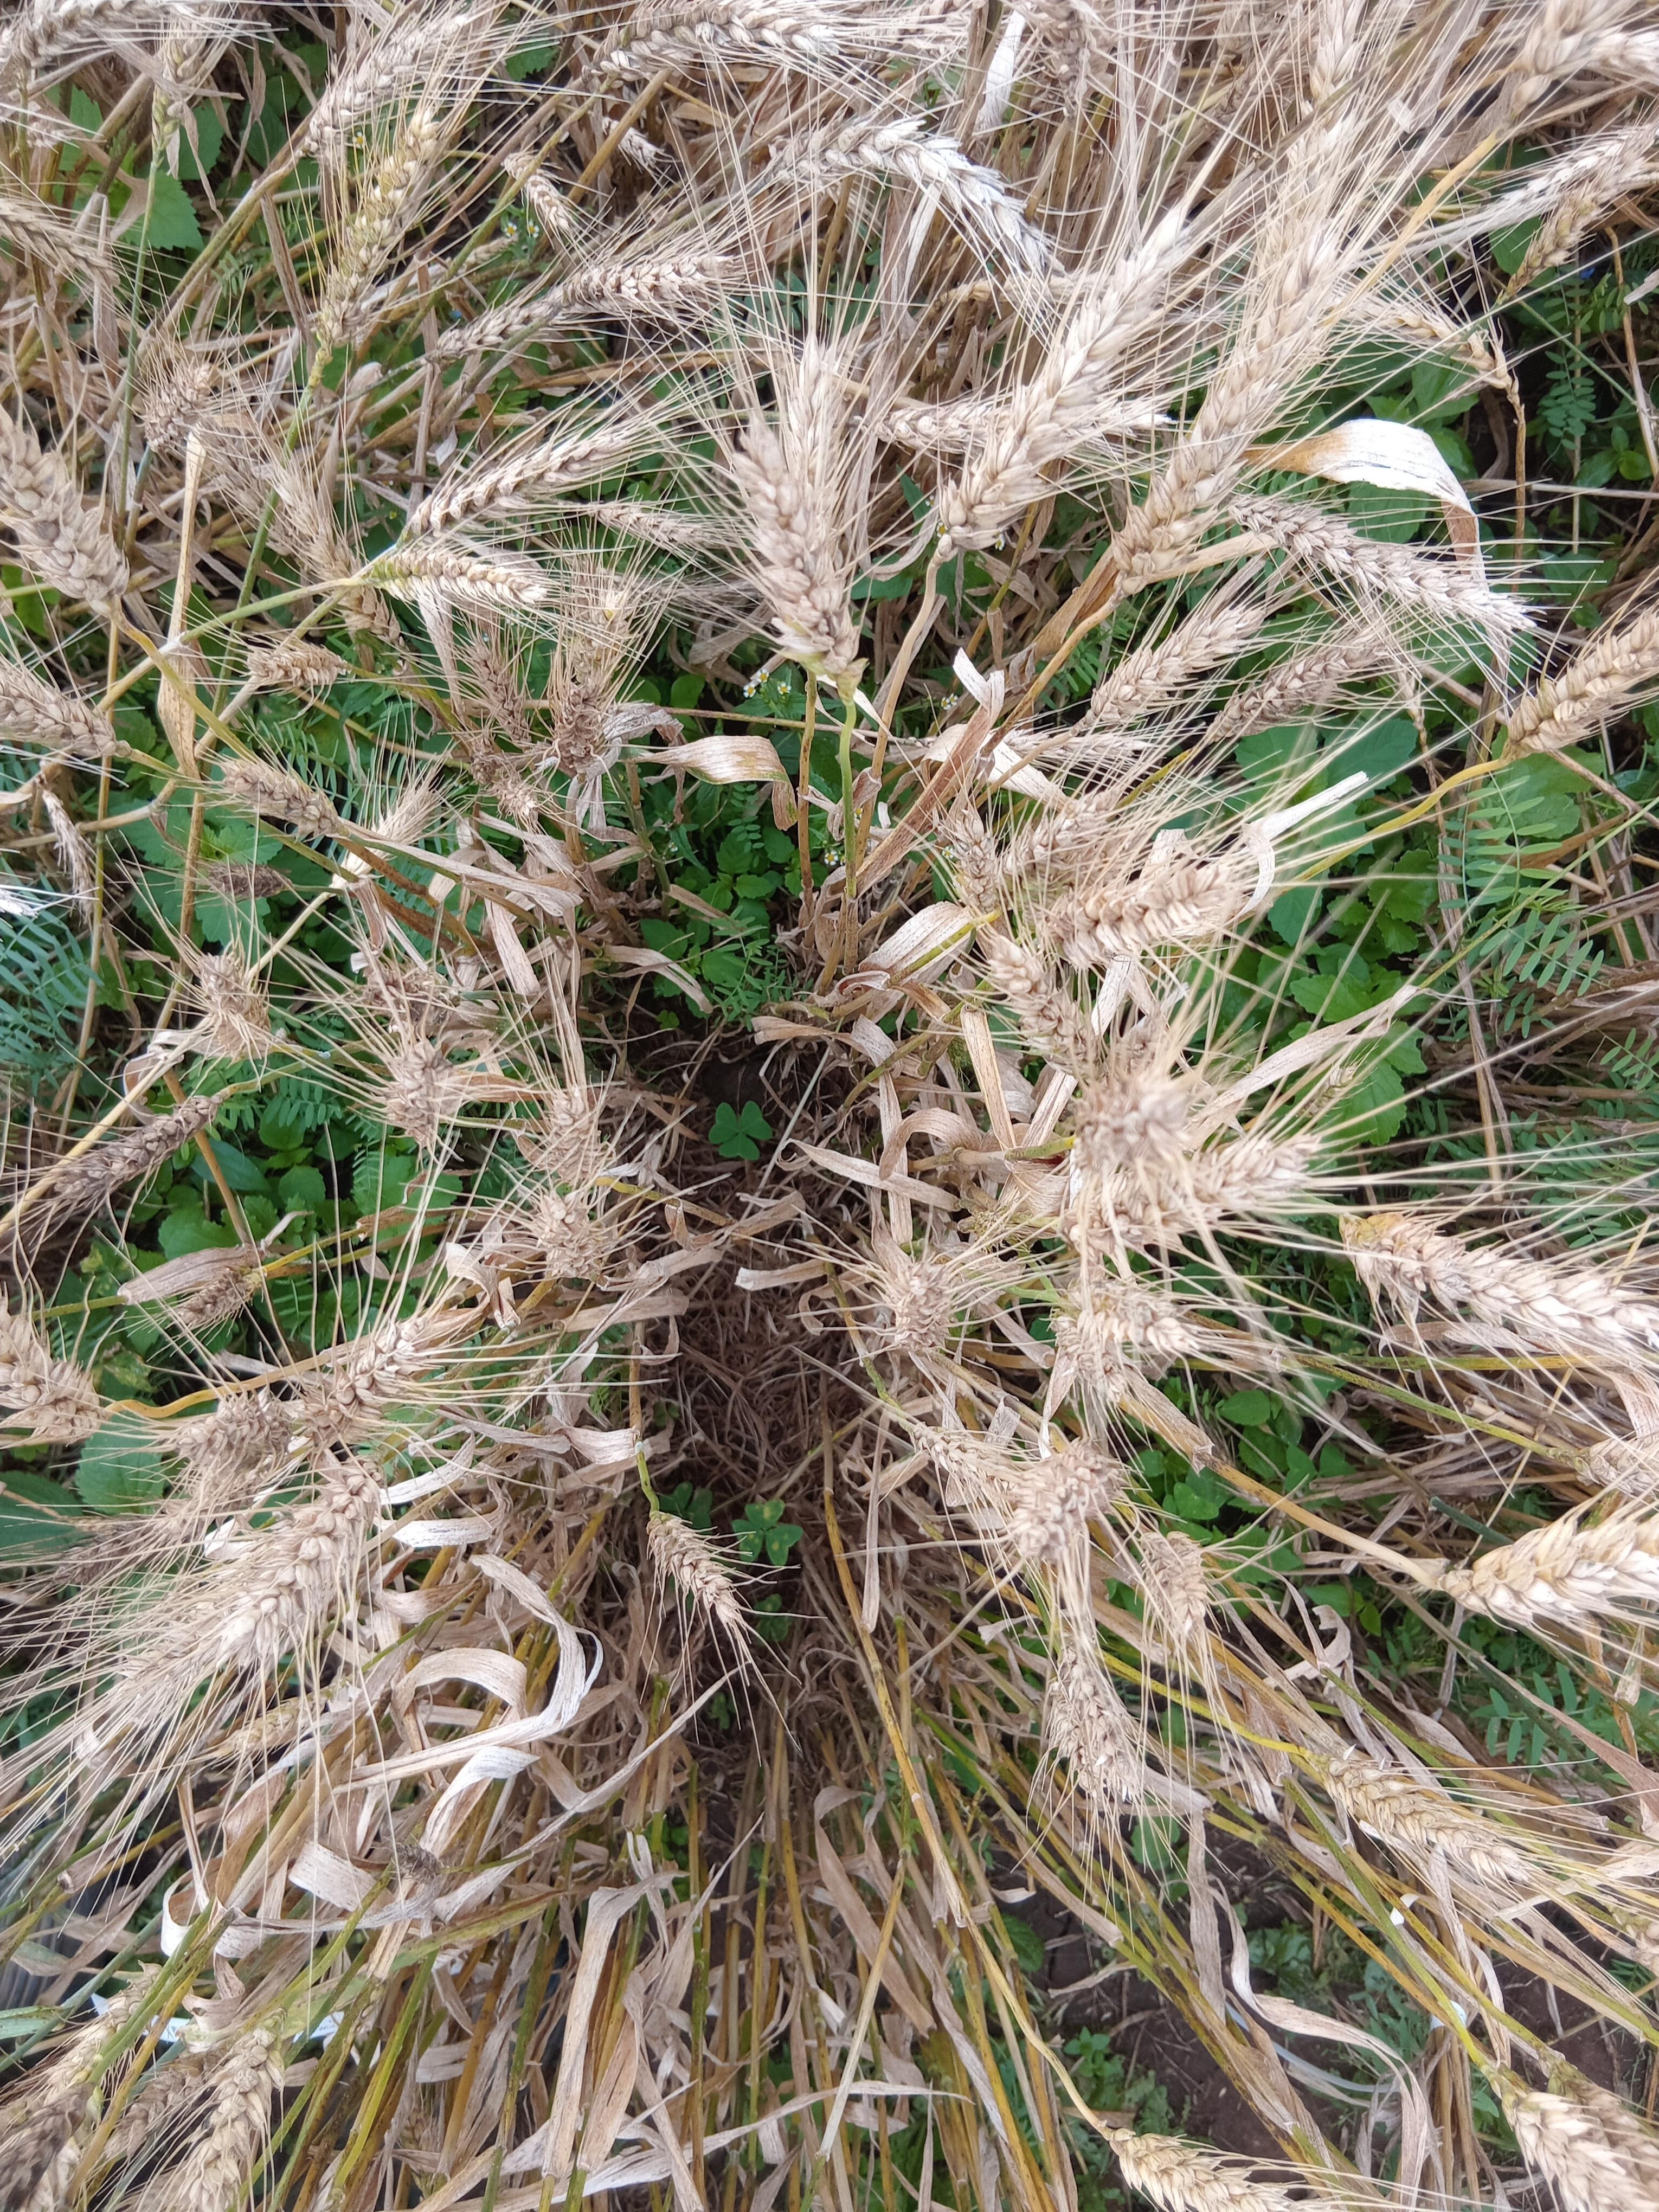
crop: wheat
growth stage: maturity
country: Kenya
